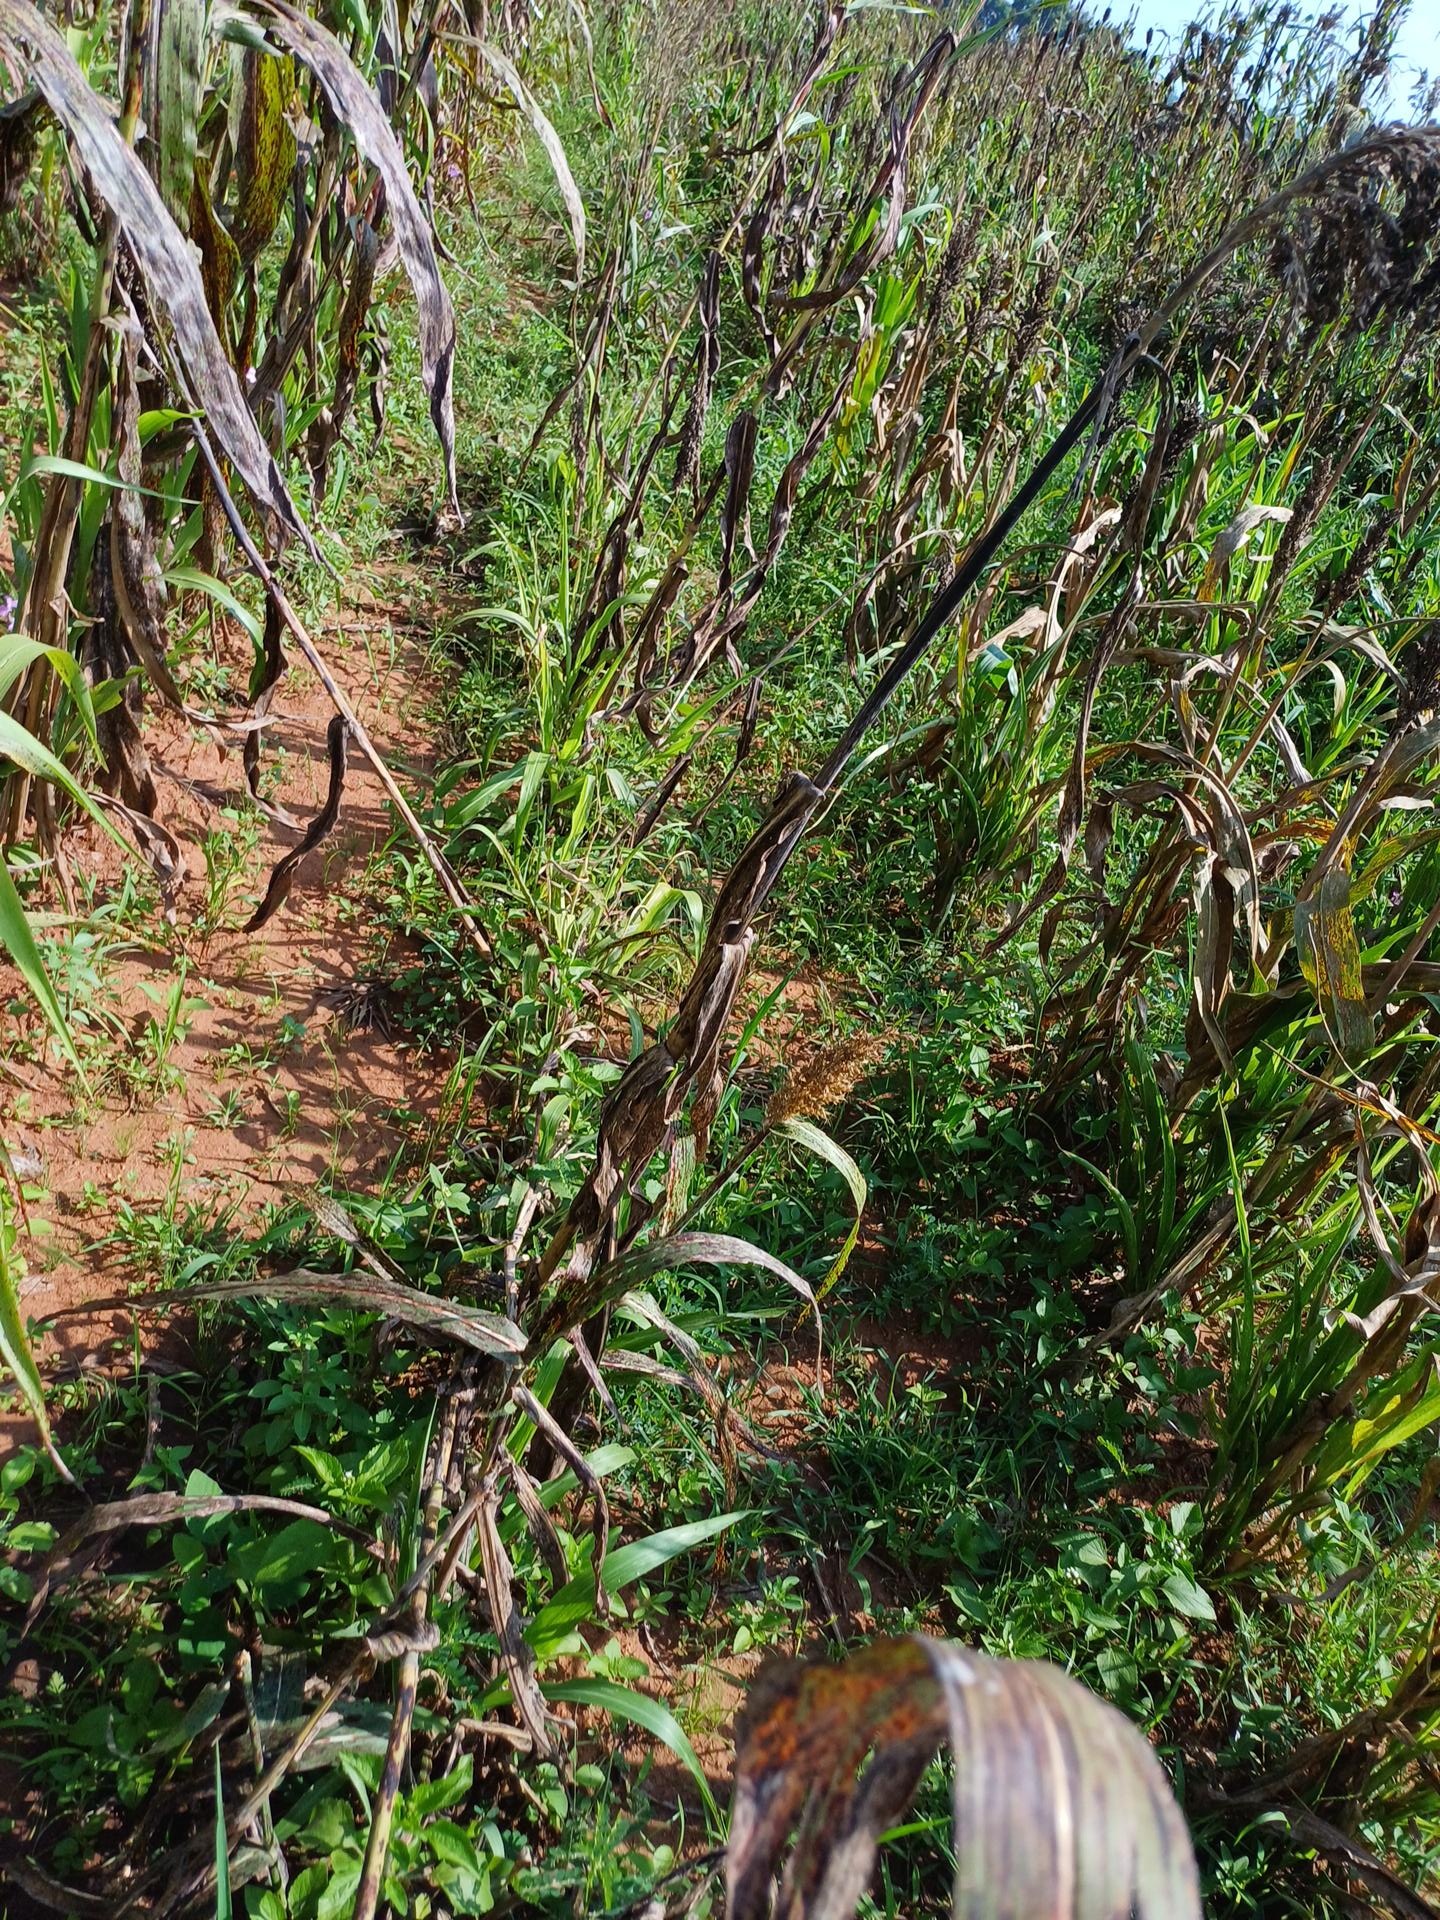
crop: sorghum
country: Kenya
